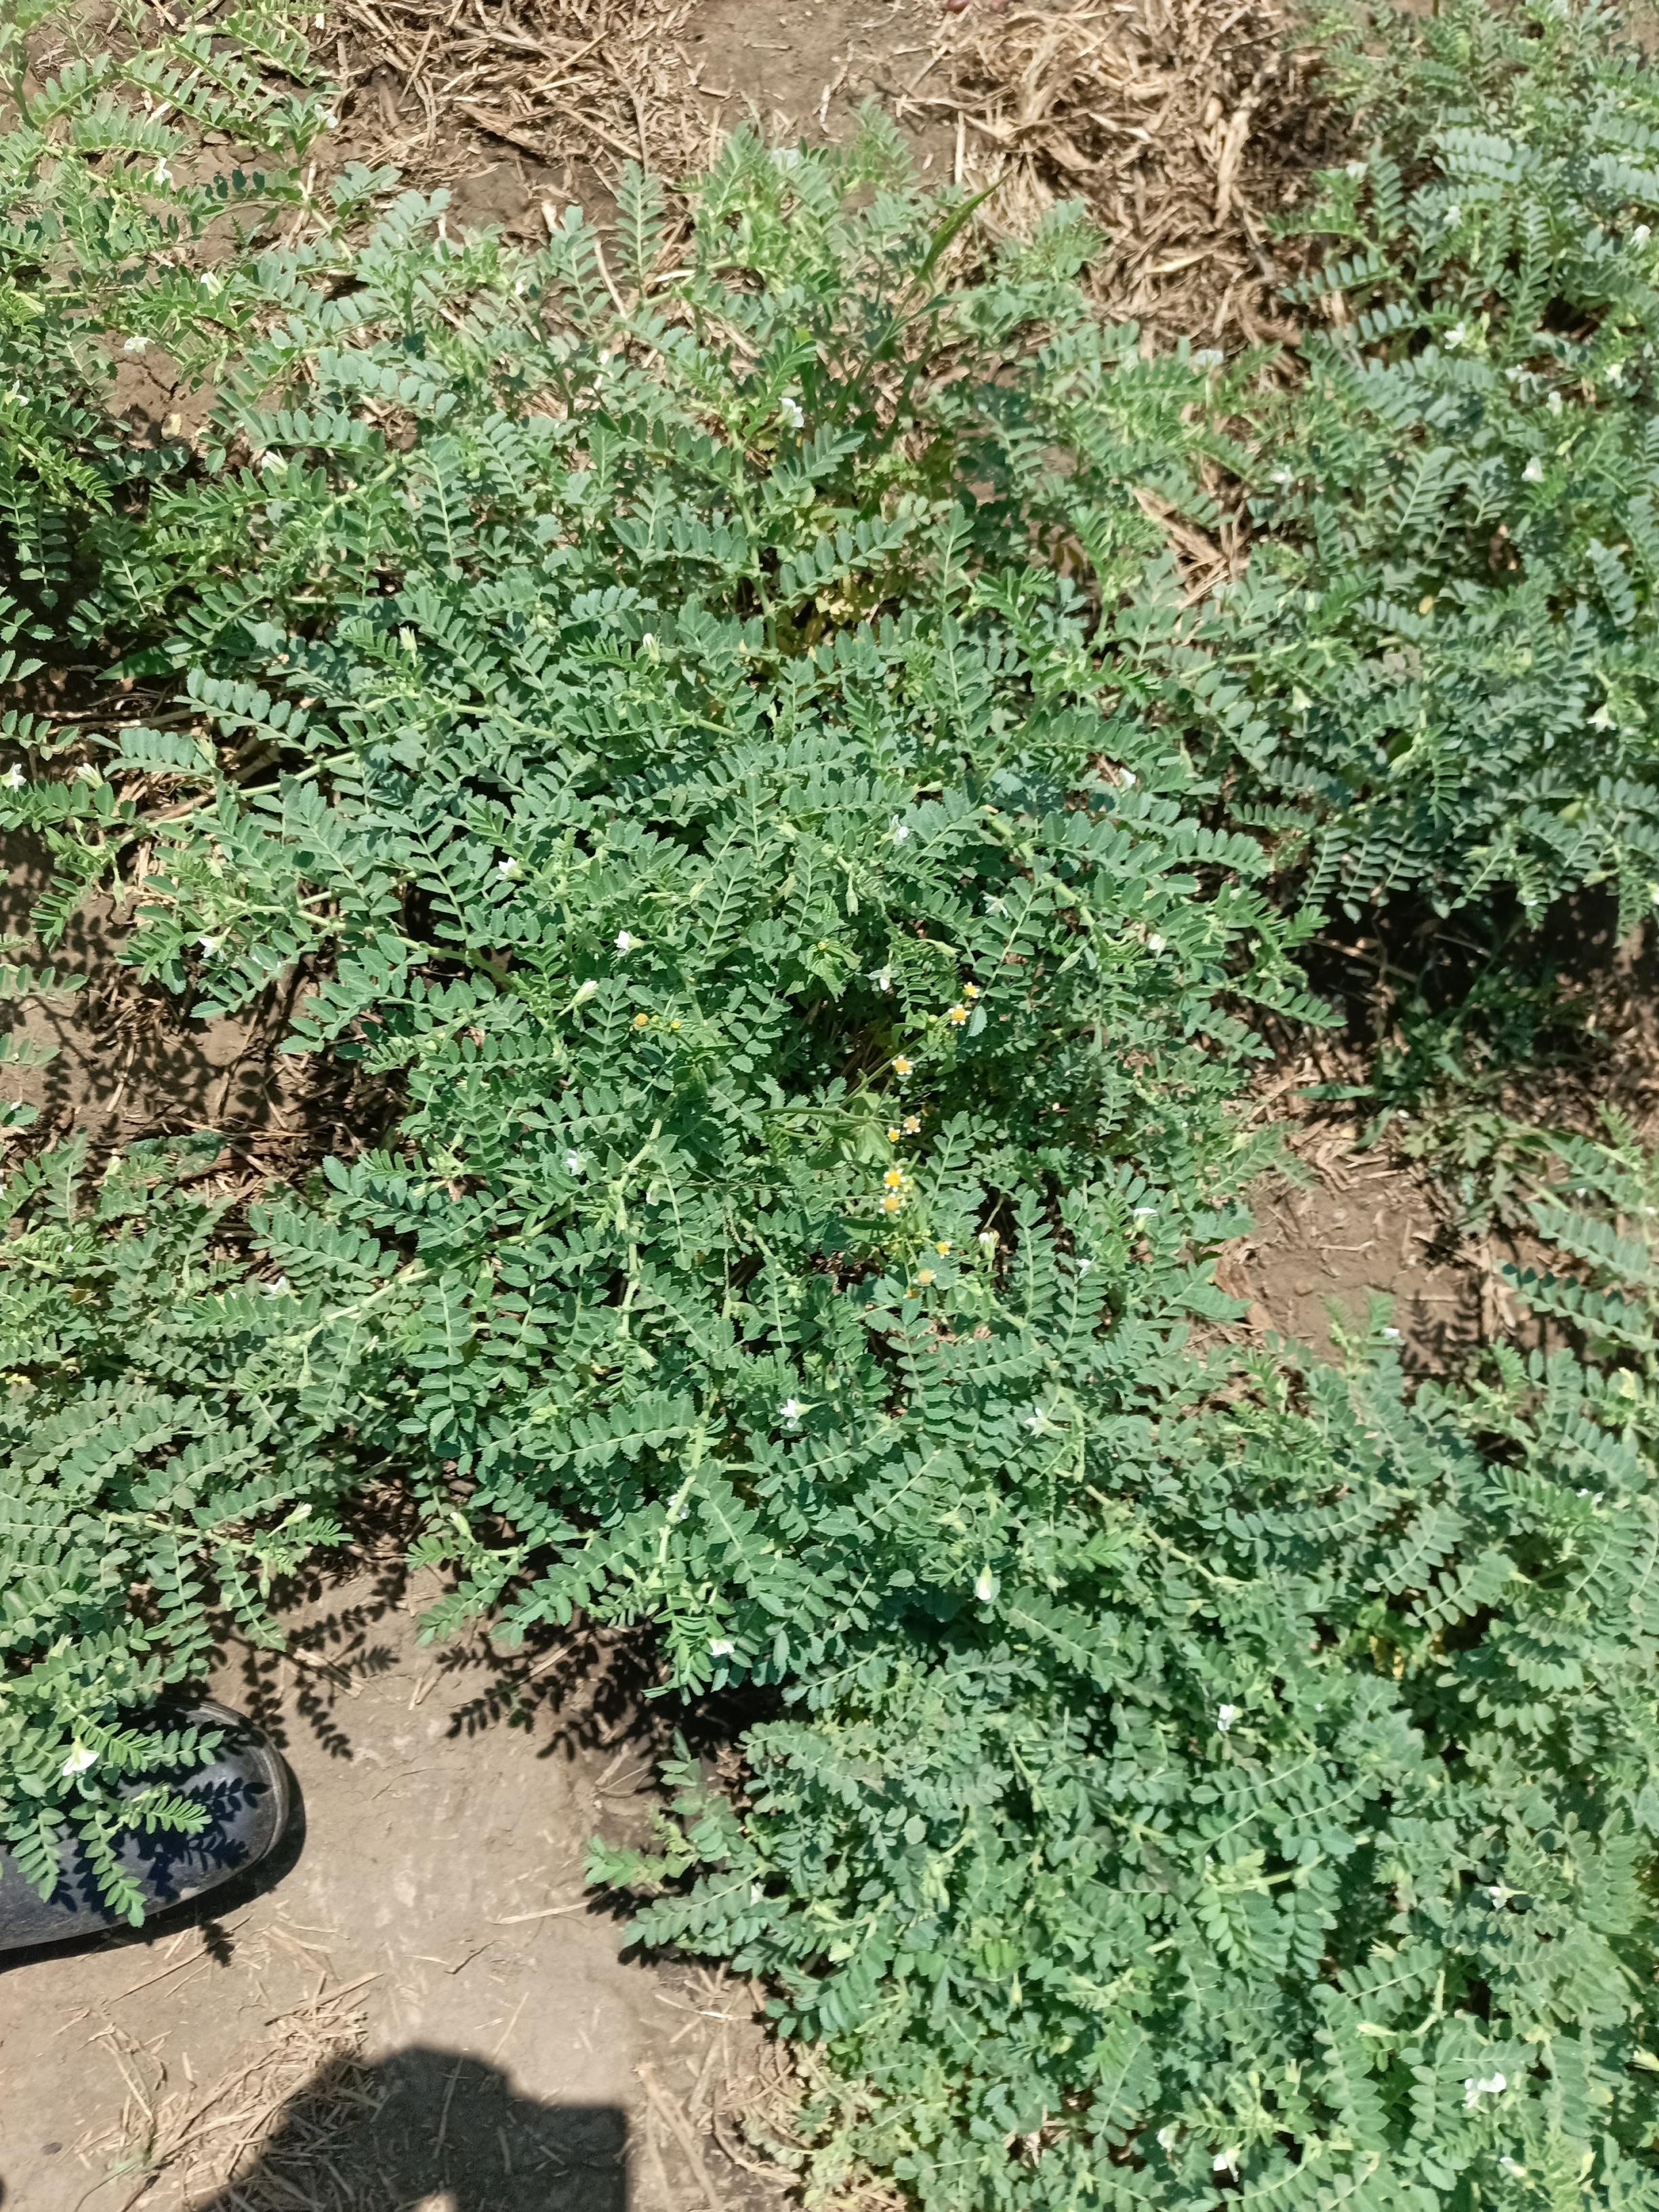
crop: chickpea
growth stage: development pod
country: Tanzania
